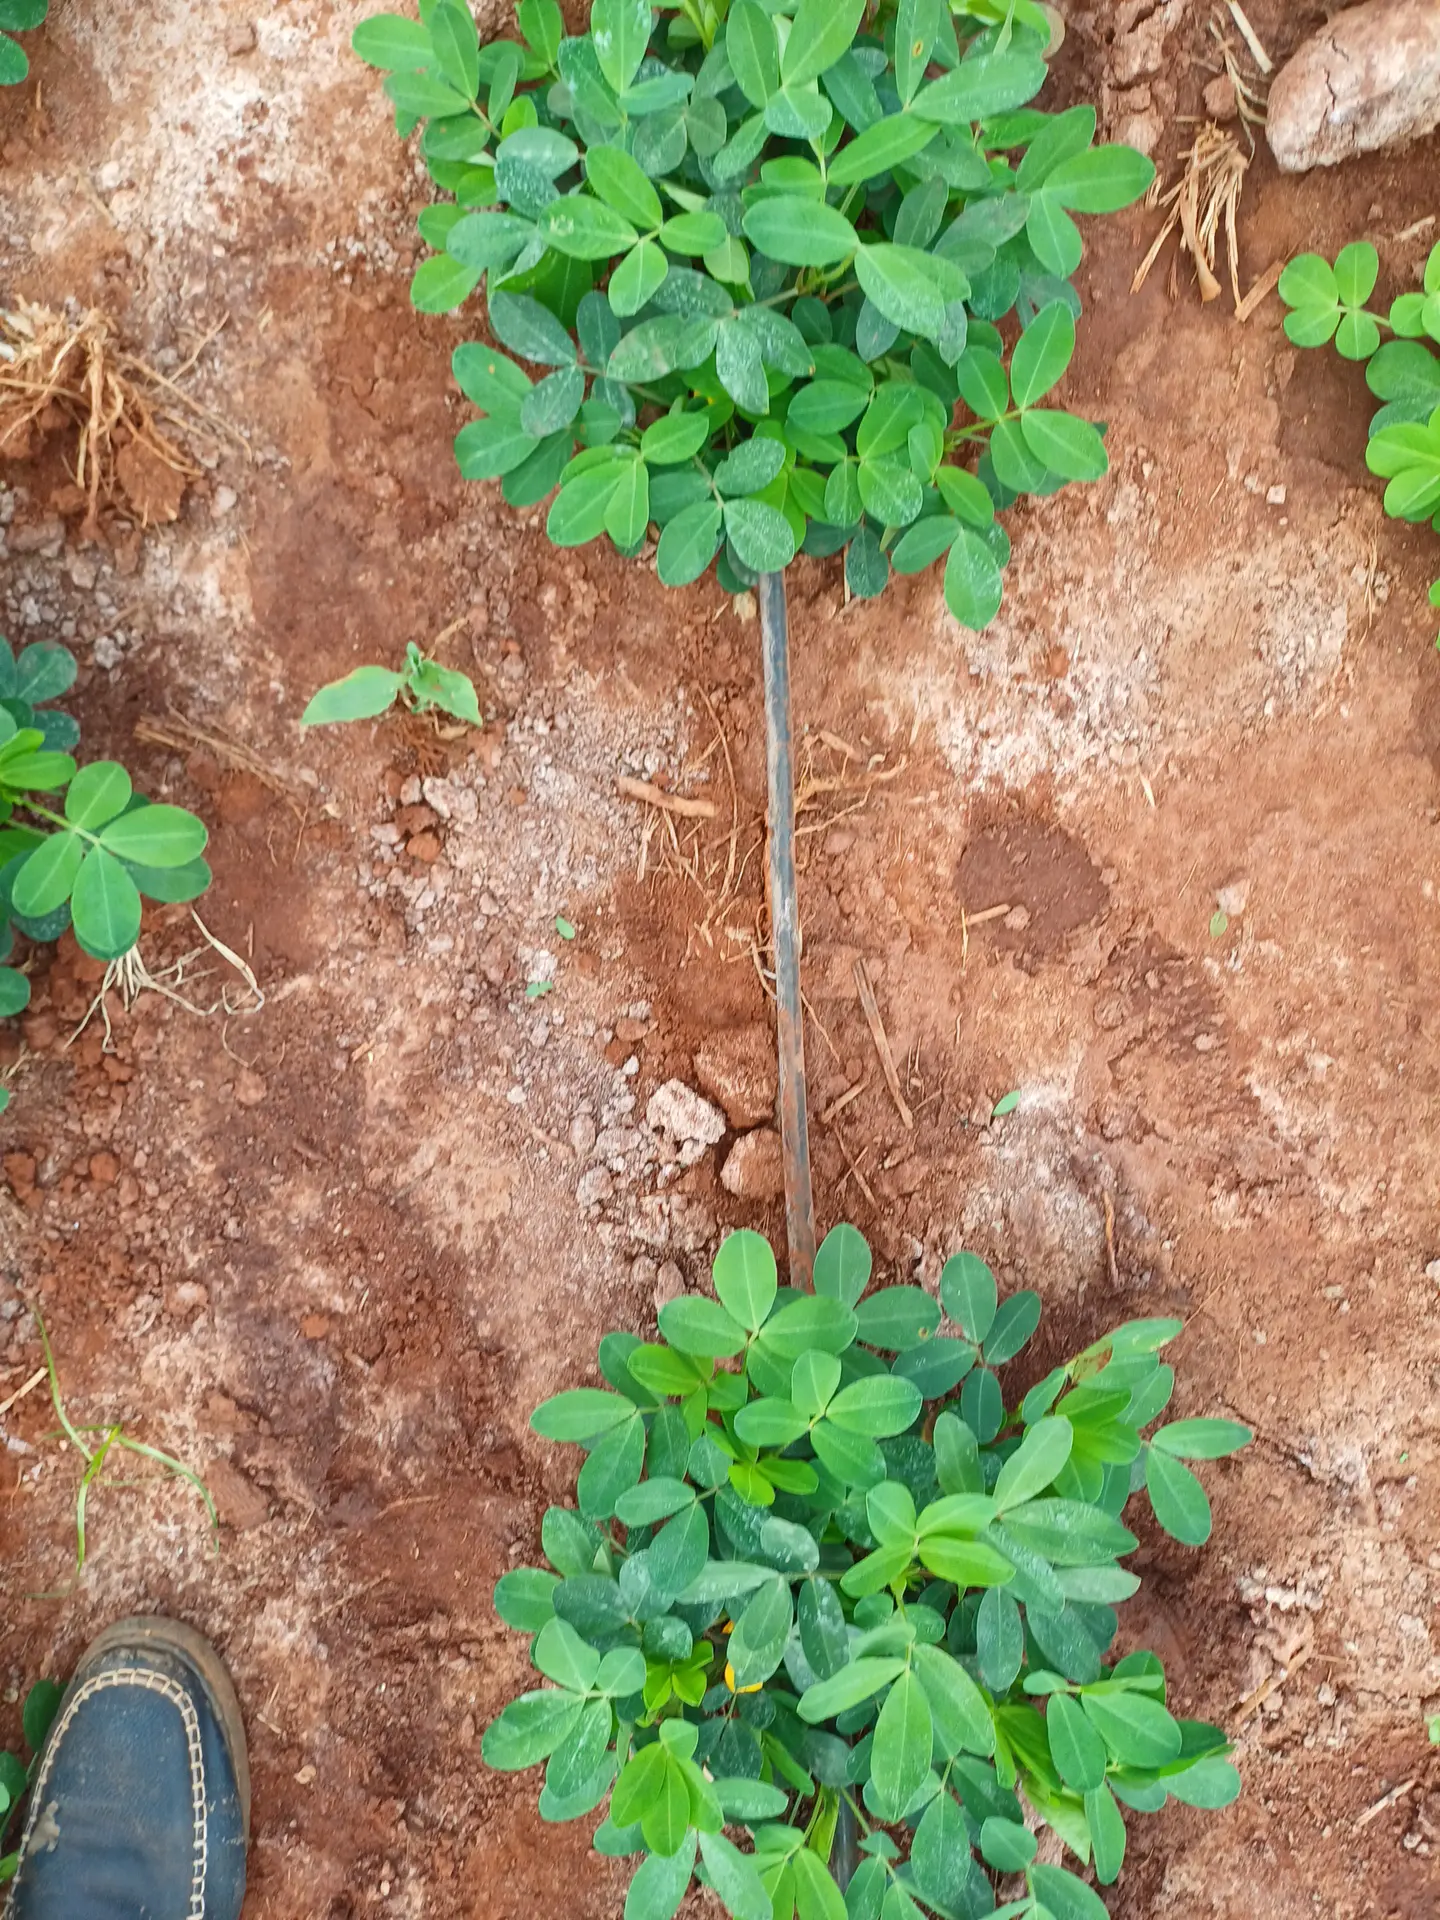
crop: groundnut
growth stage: flowering
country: Kenya
